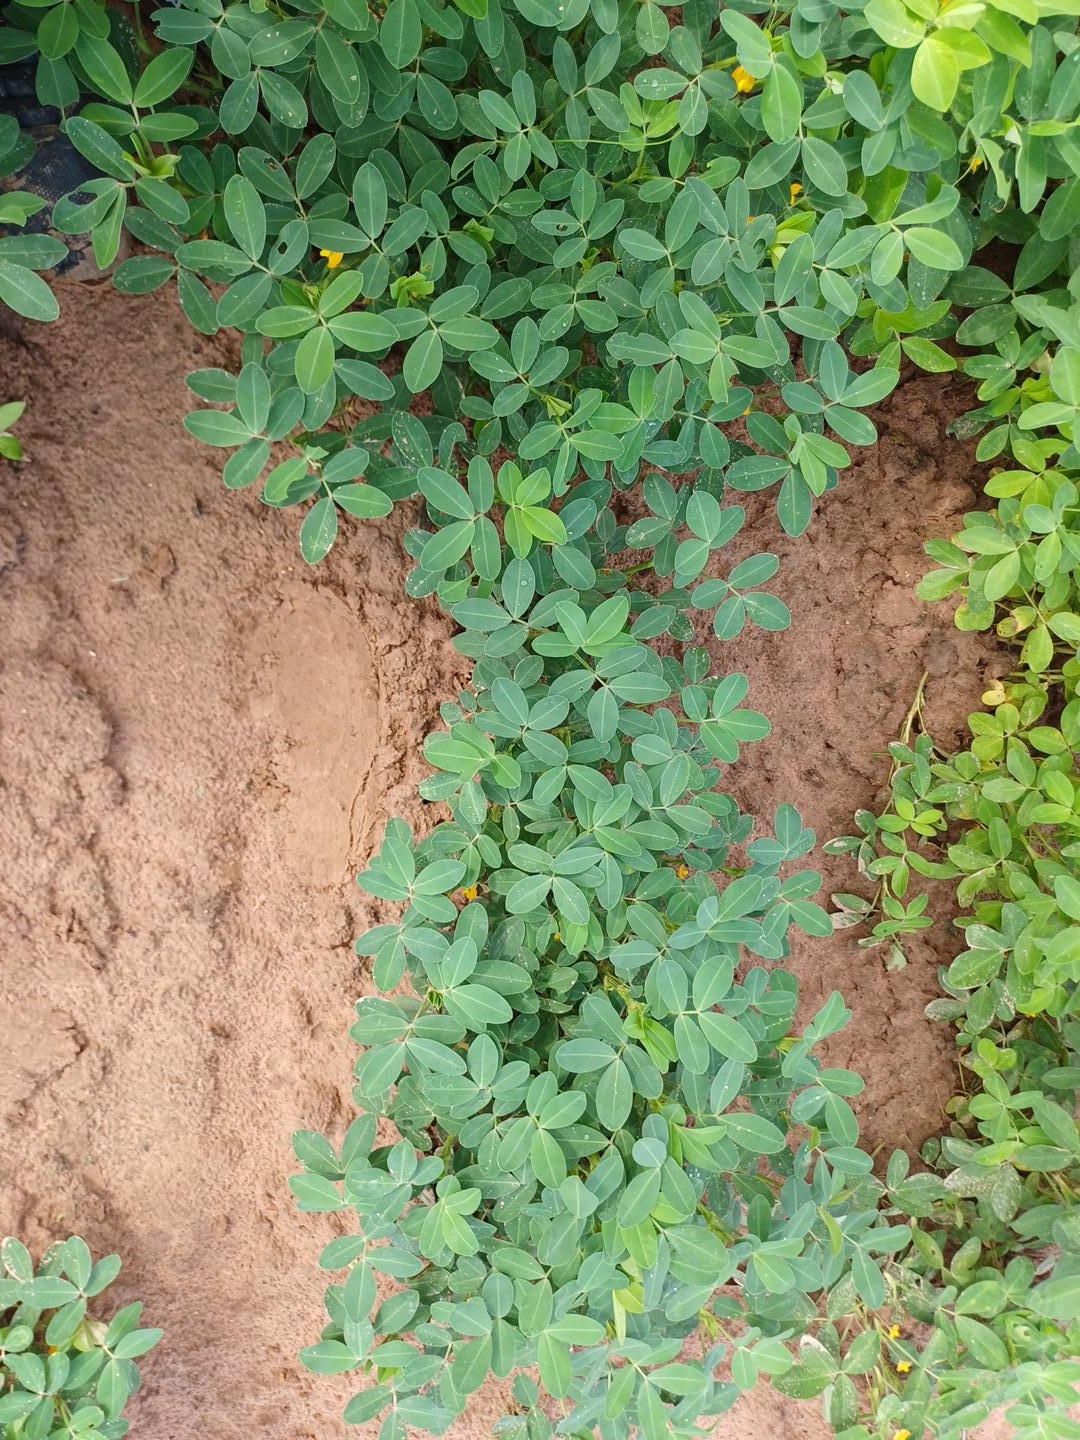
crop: groundnut
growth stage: flowering
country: Senegal
